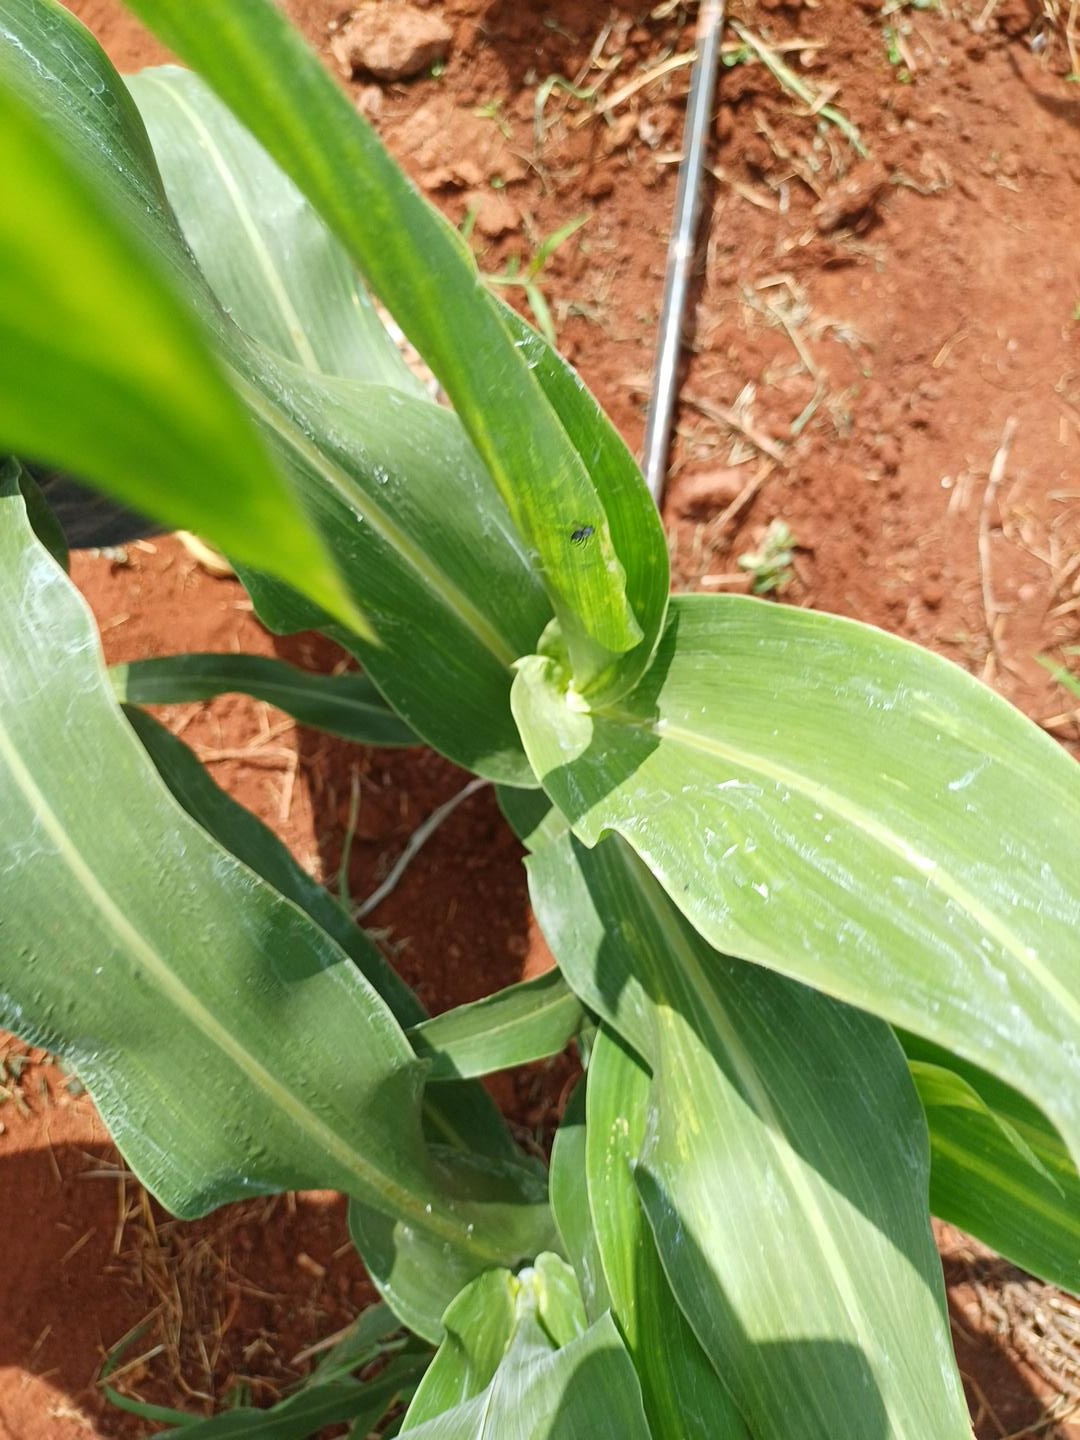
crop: sorghum
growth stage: vegetative
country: Kenya
